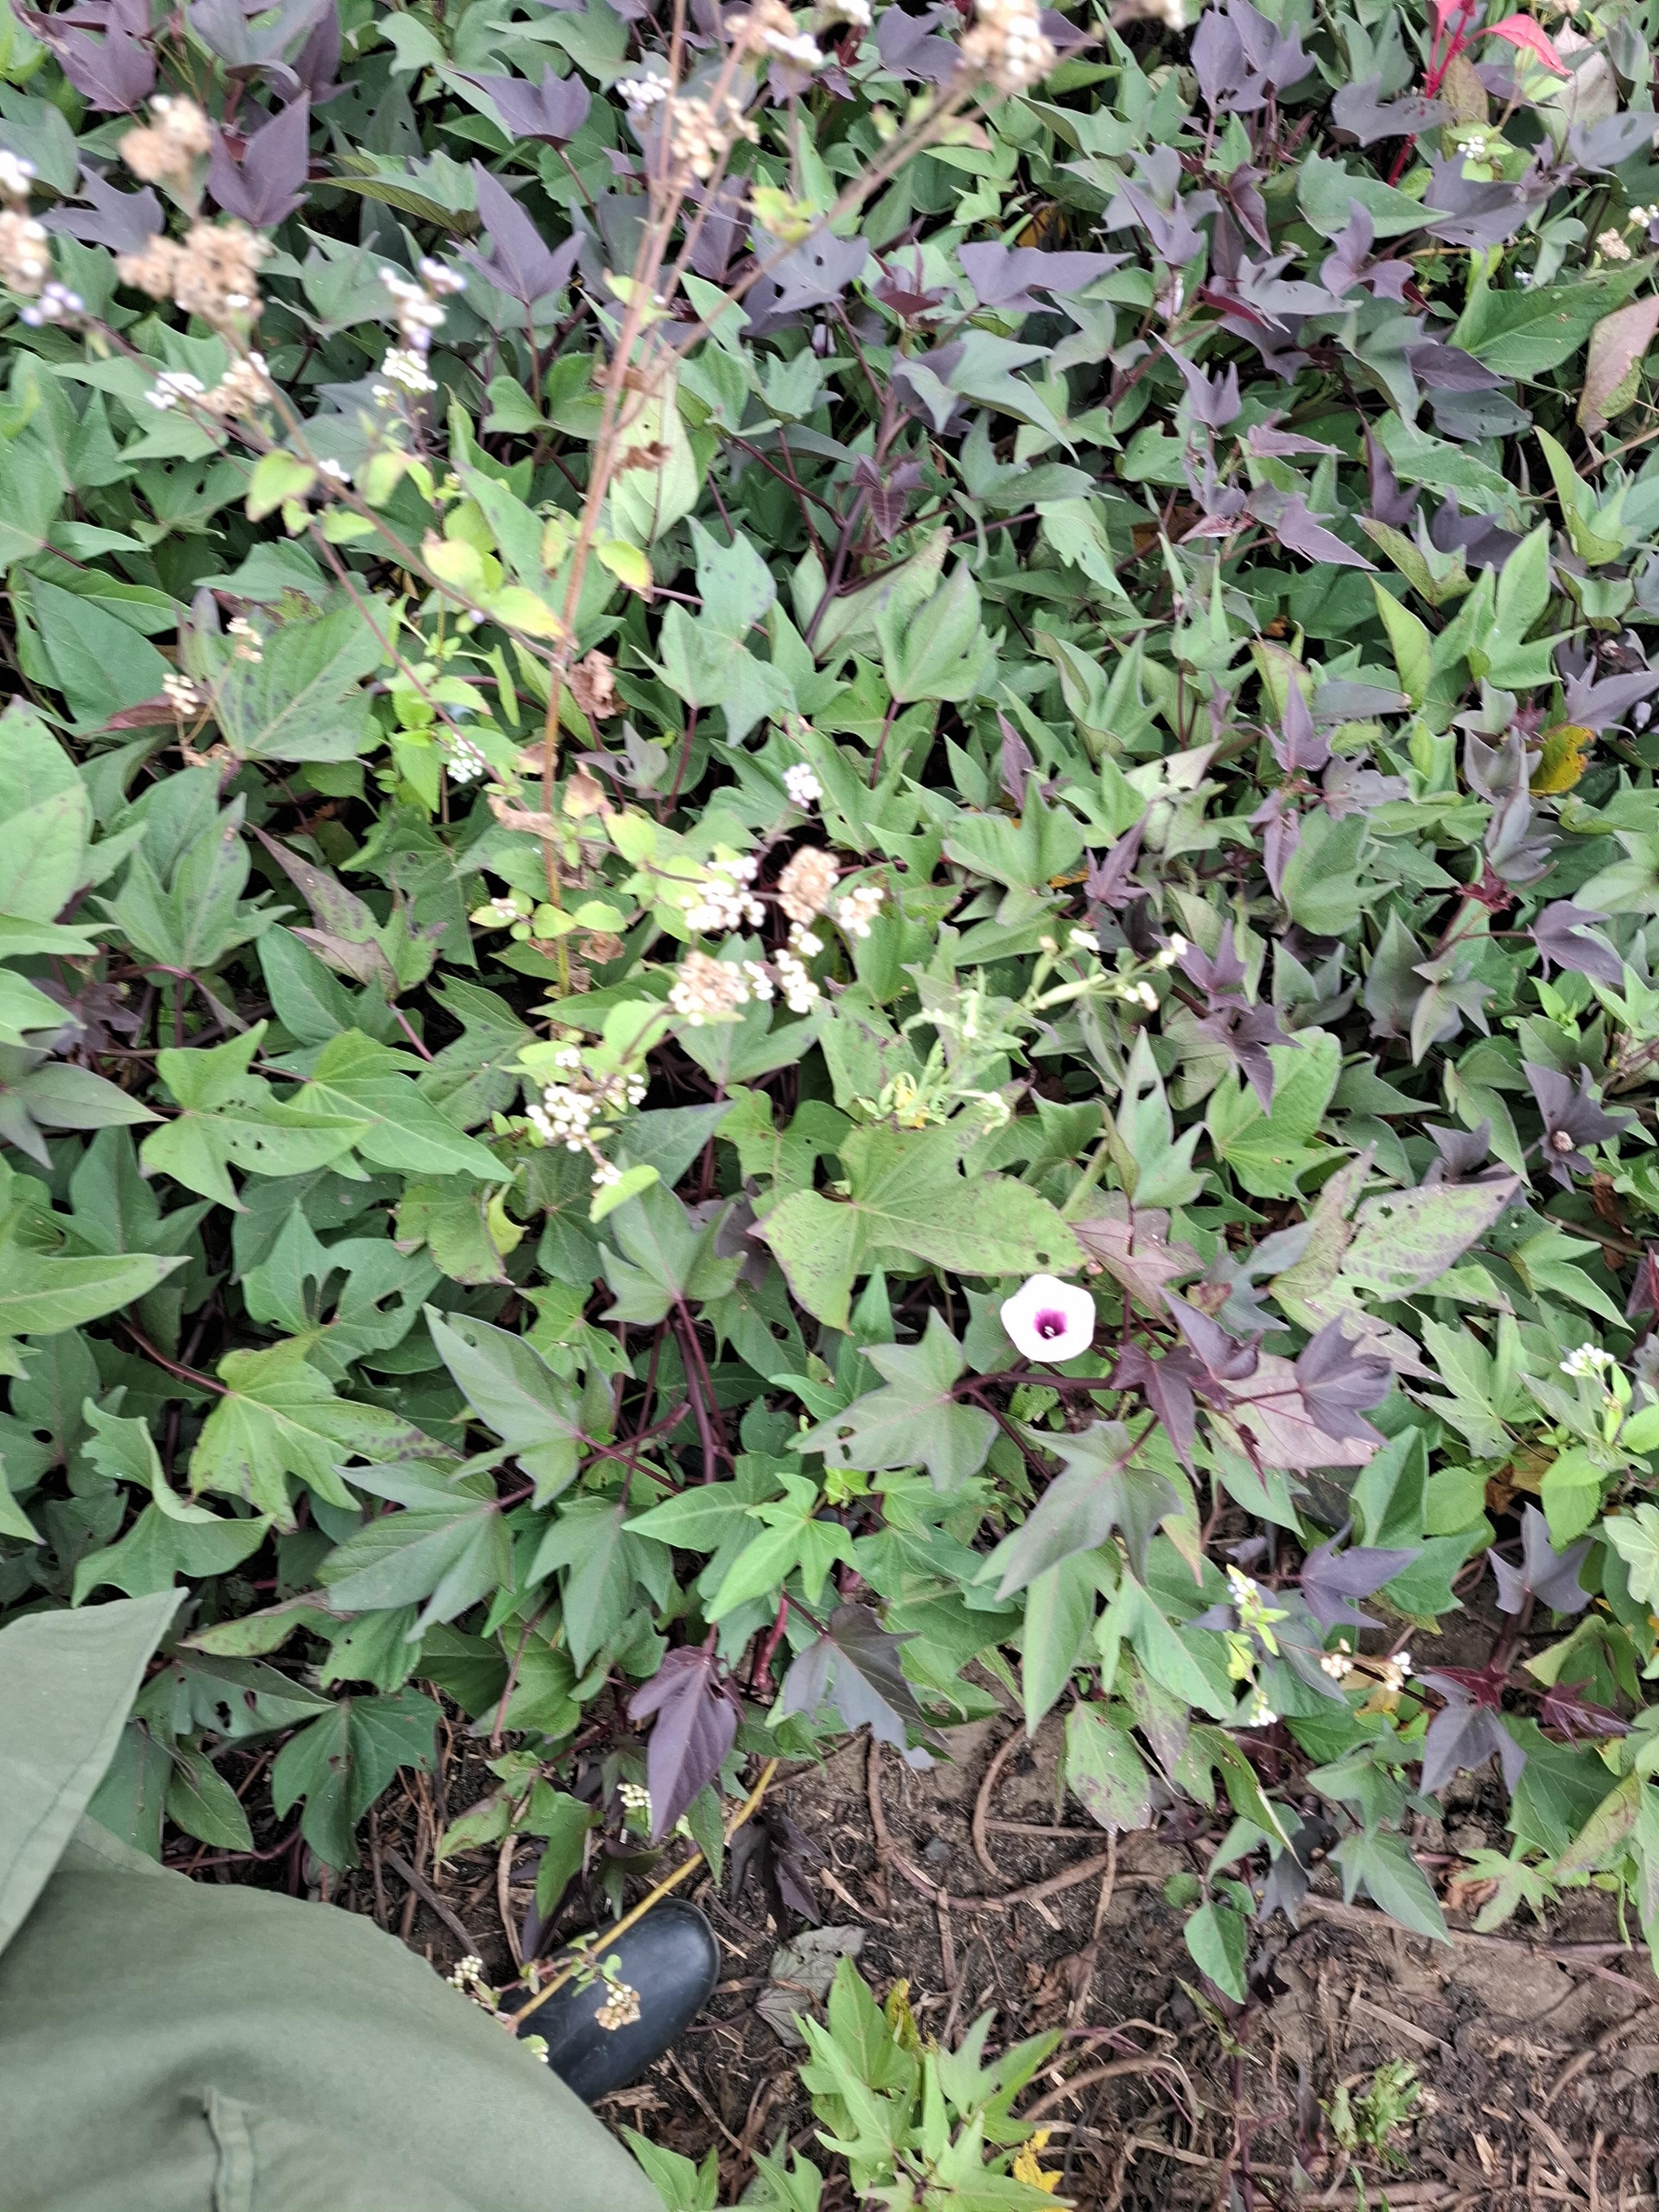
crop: sweet potato
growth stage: flowering
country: Tanzania
